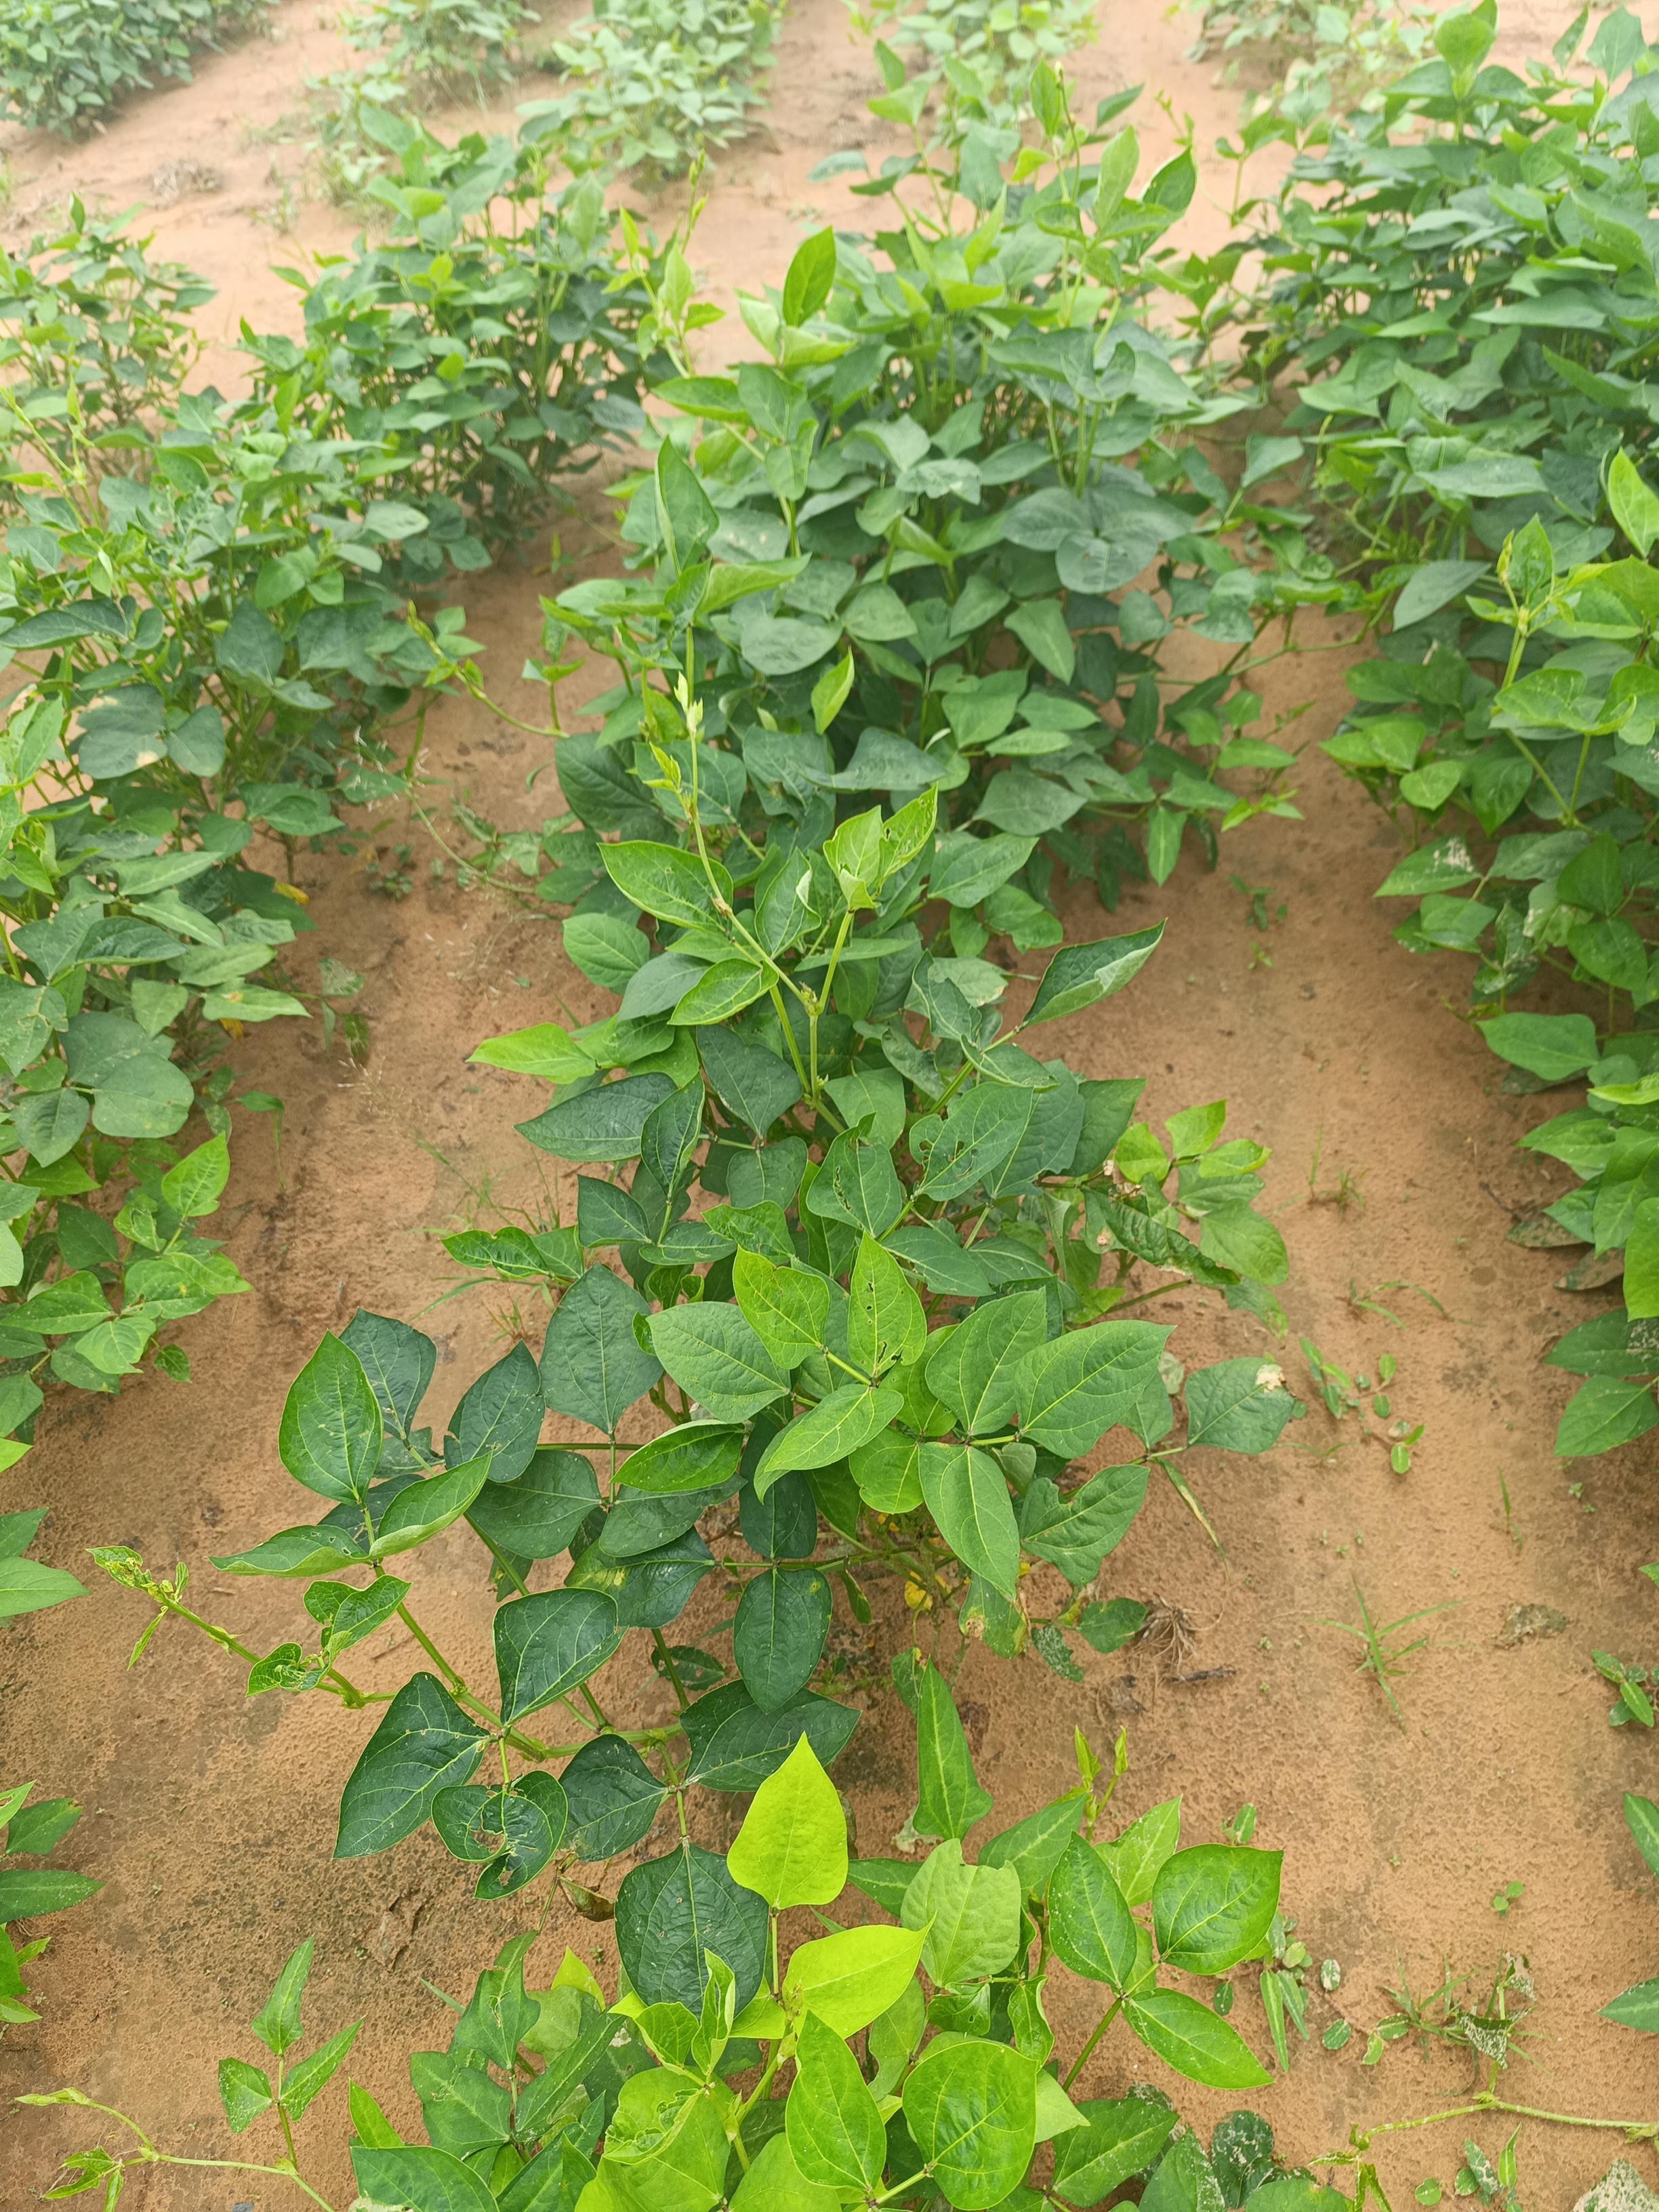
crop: cowpea
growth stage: vegetative
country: Nigeria
